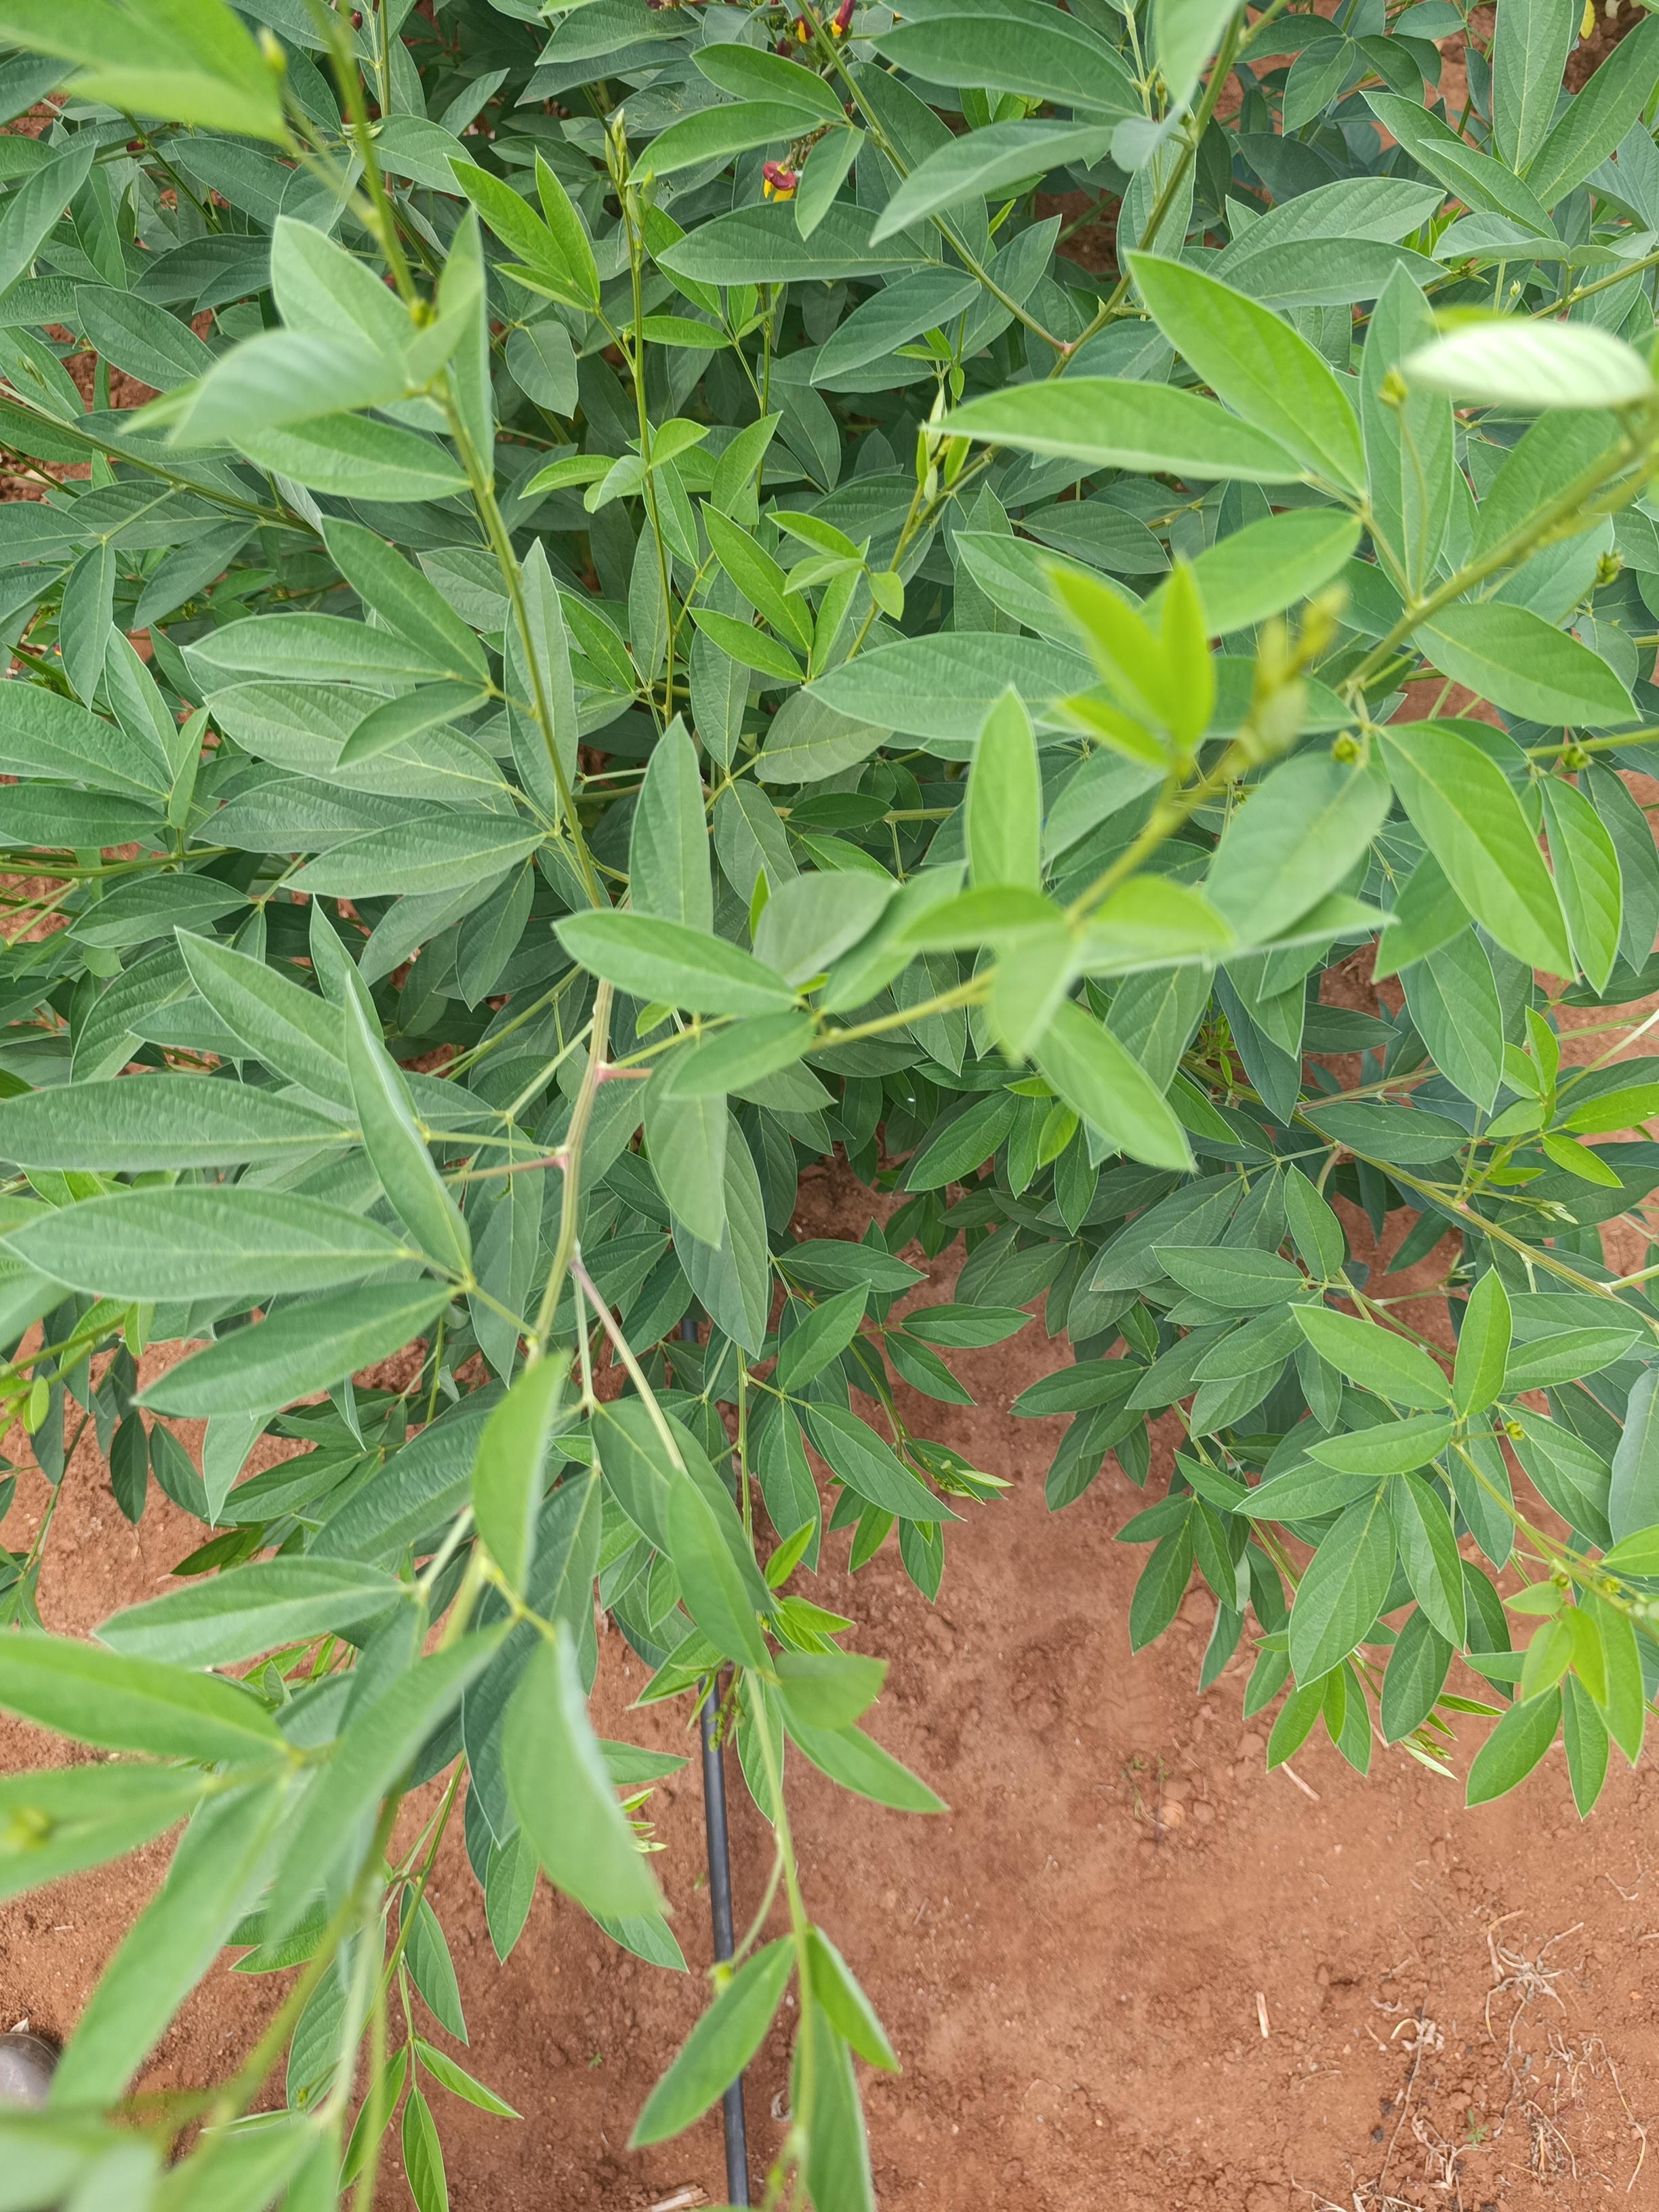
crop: pigeonpea
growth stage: flowering
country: Kenya
